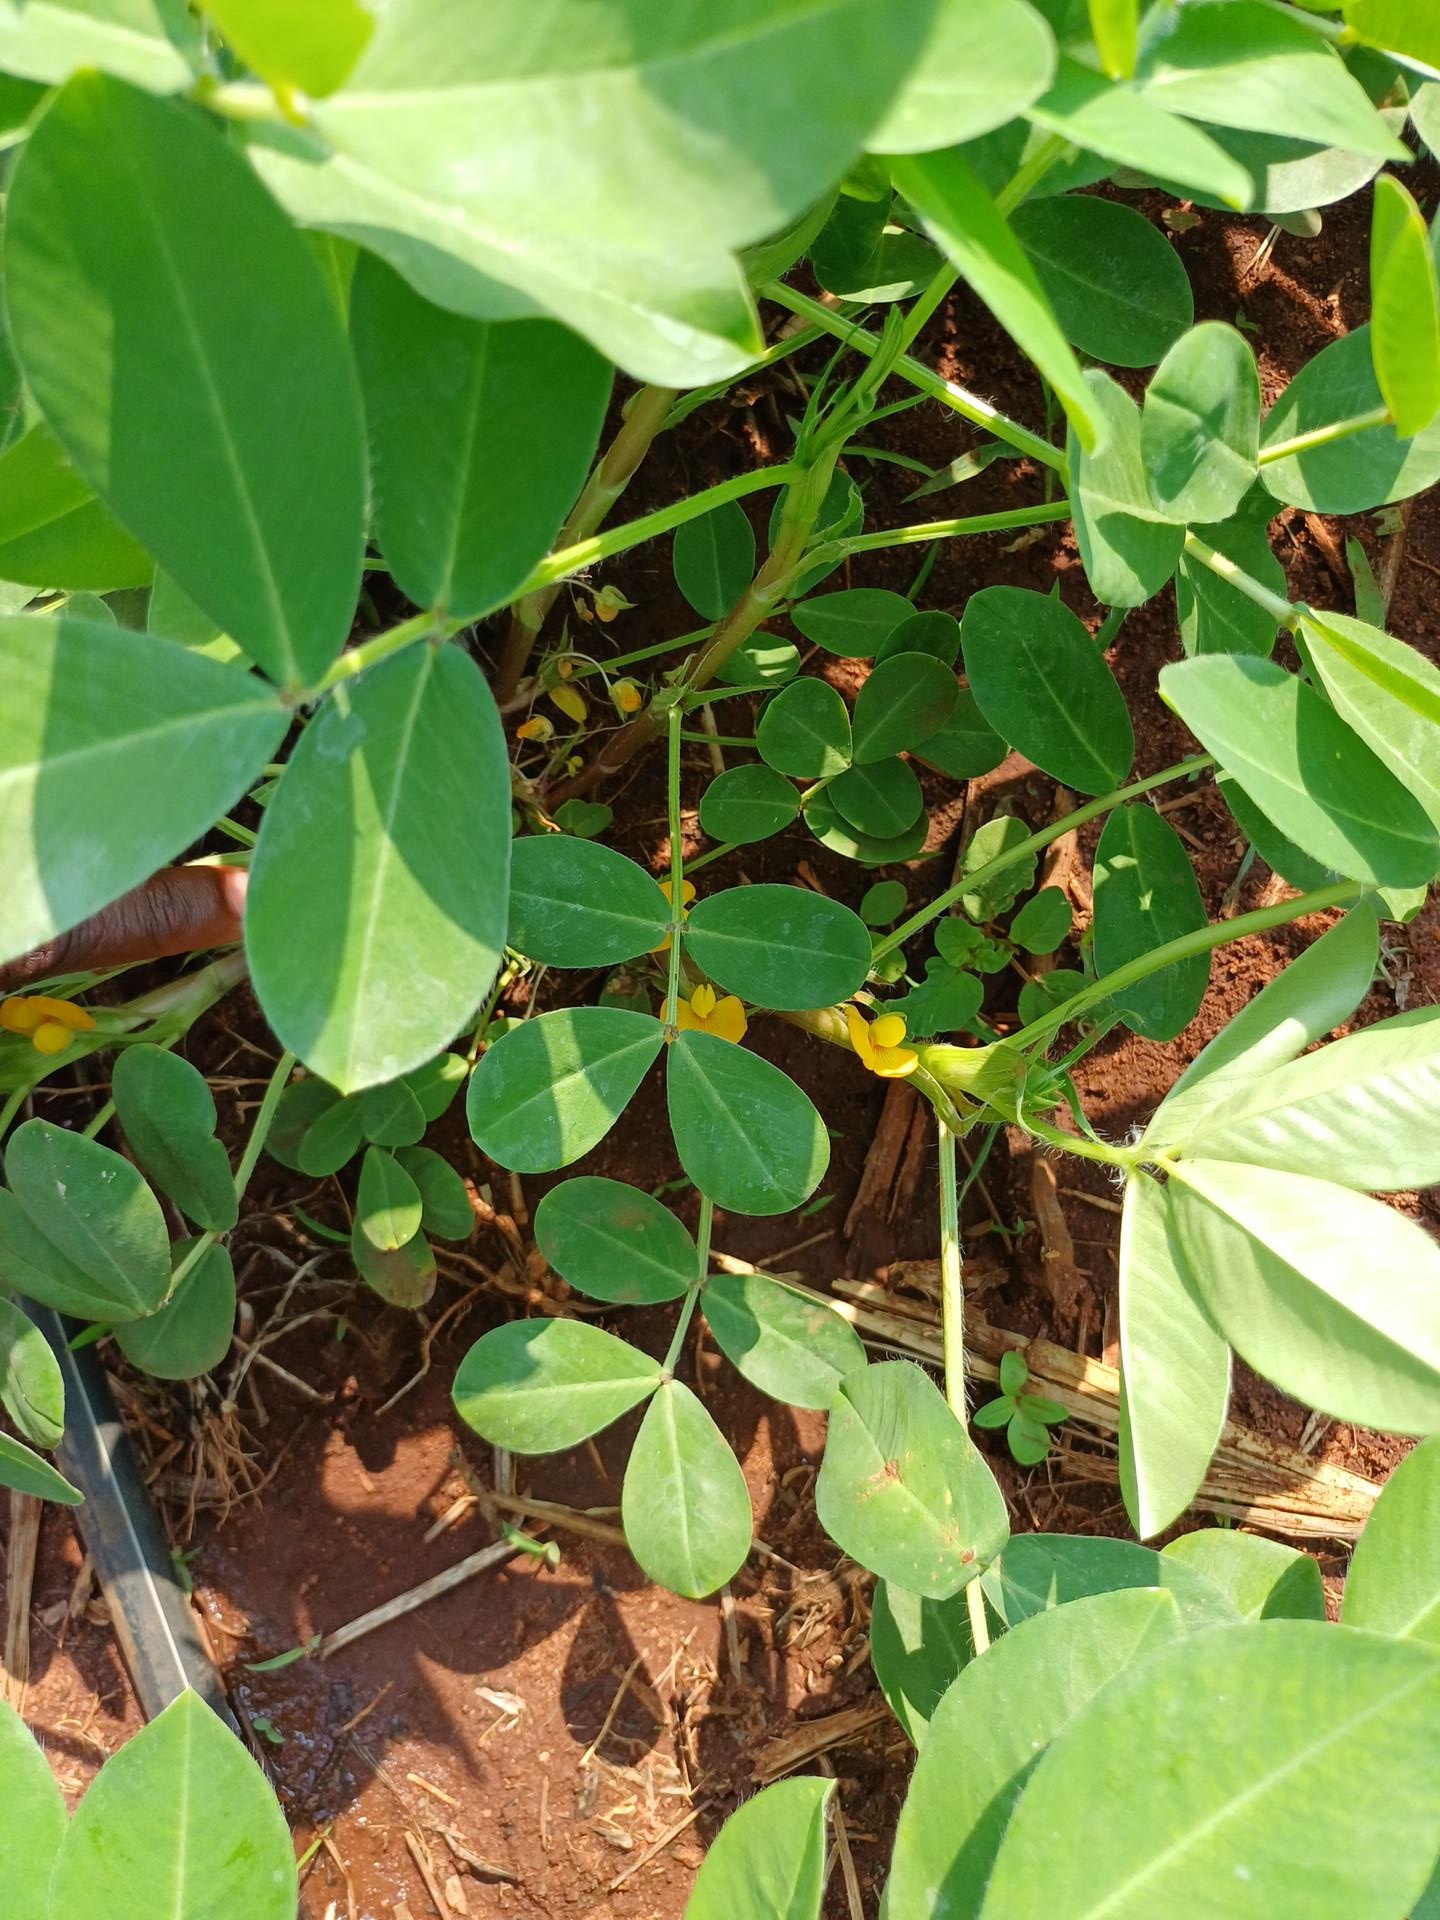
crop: groundnut
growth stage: flowering
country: Kenya
